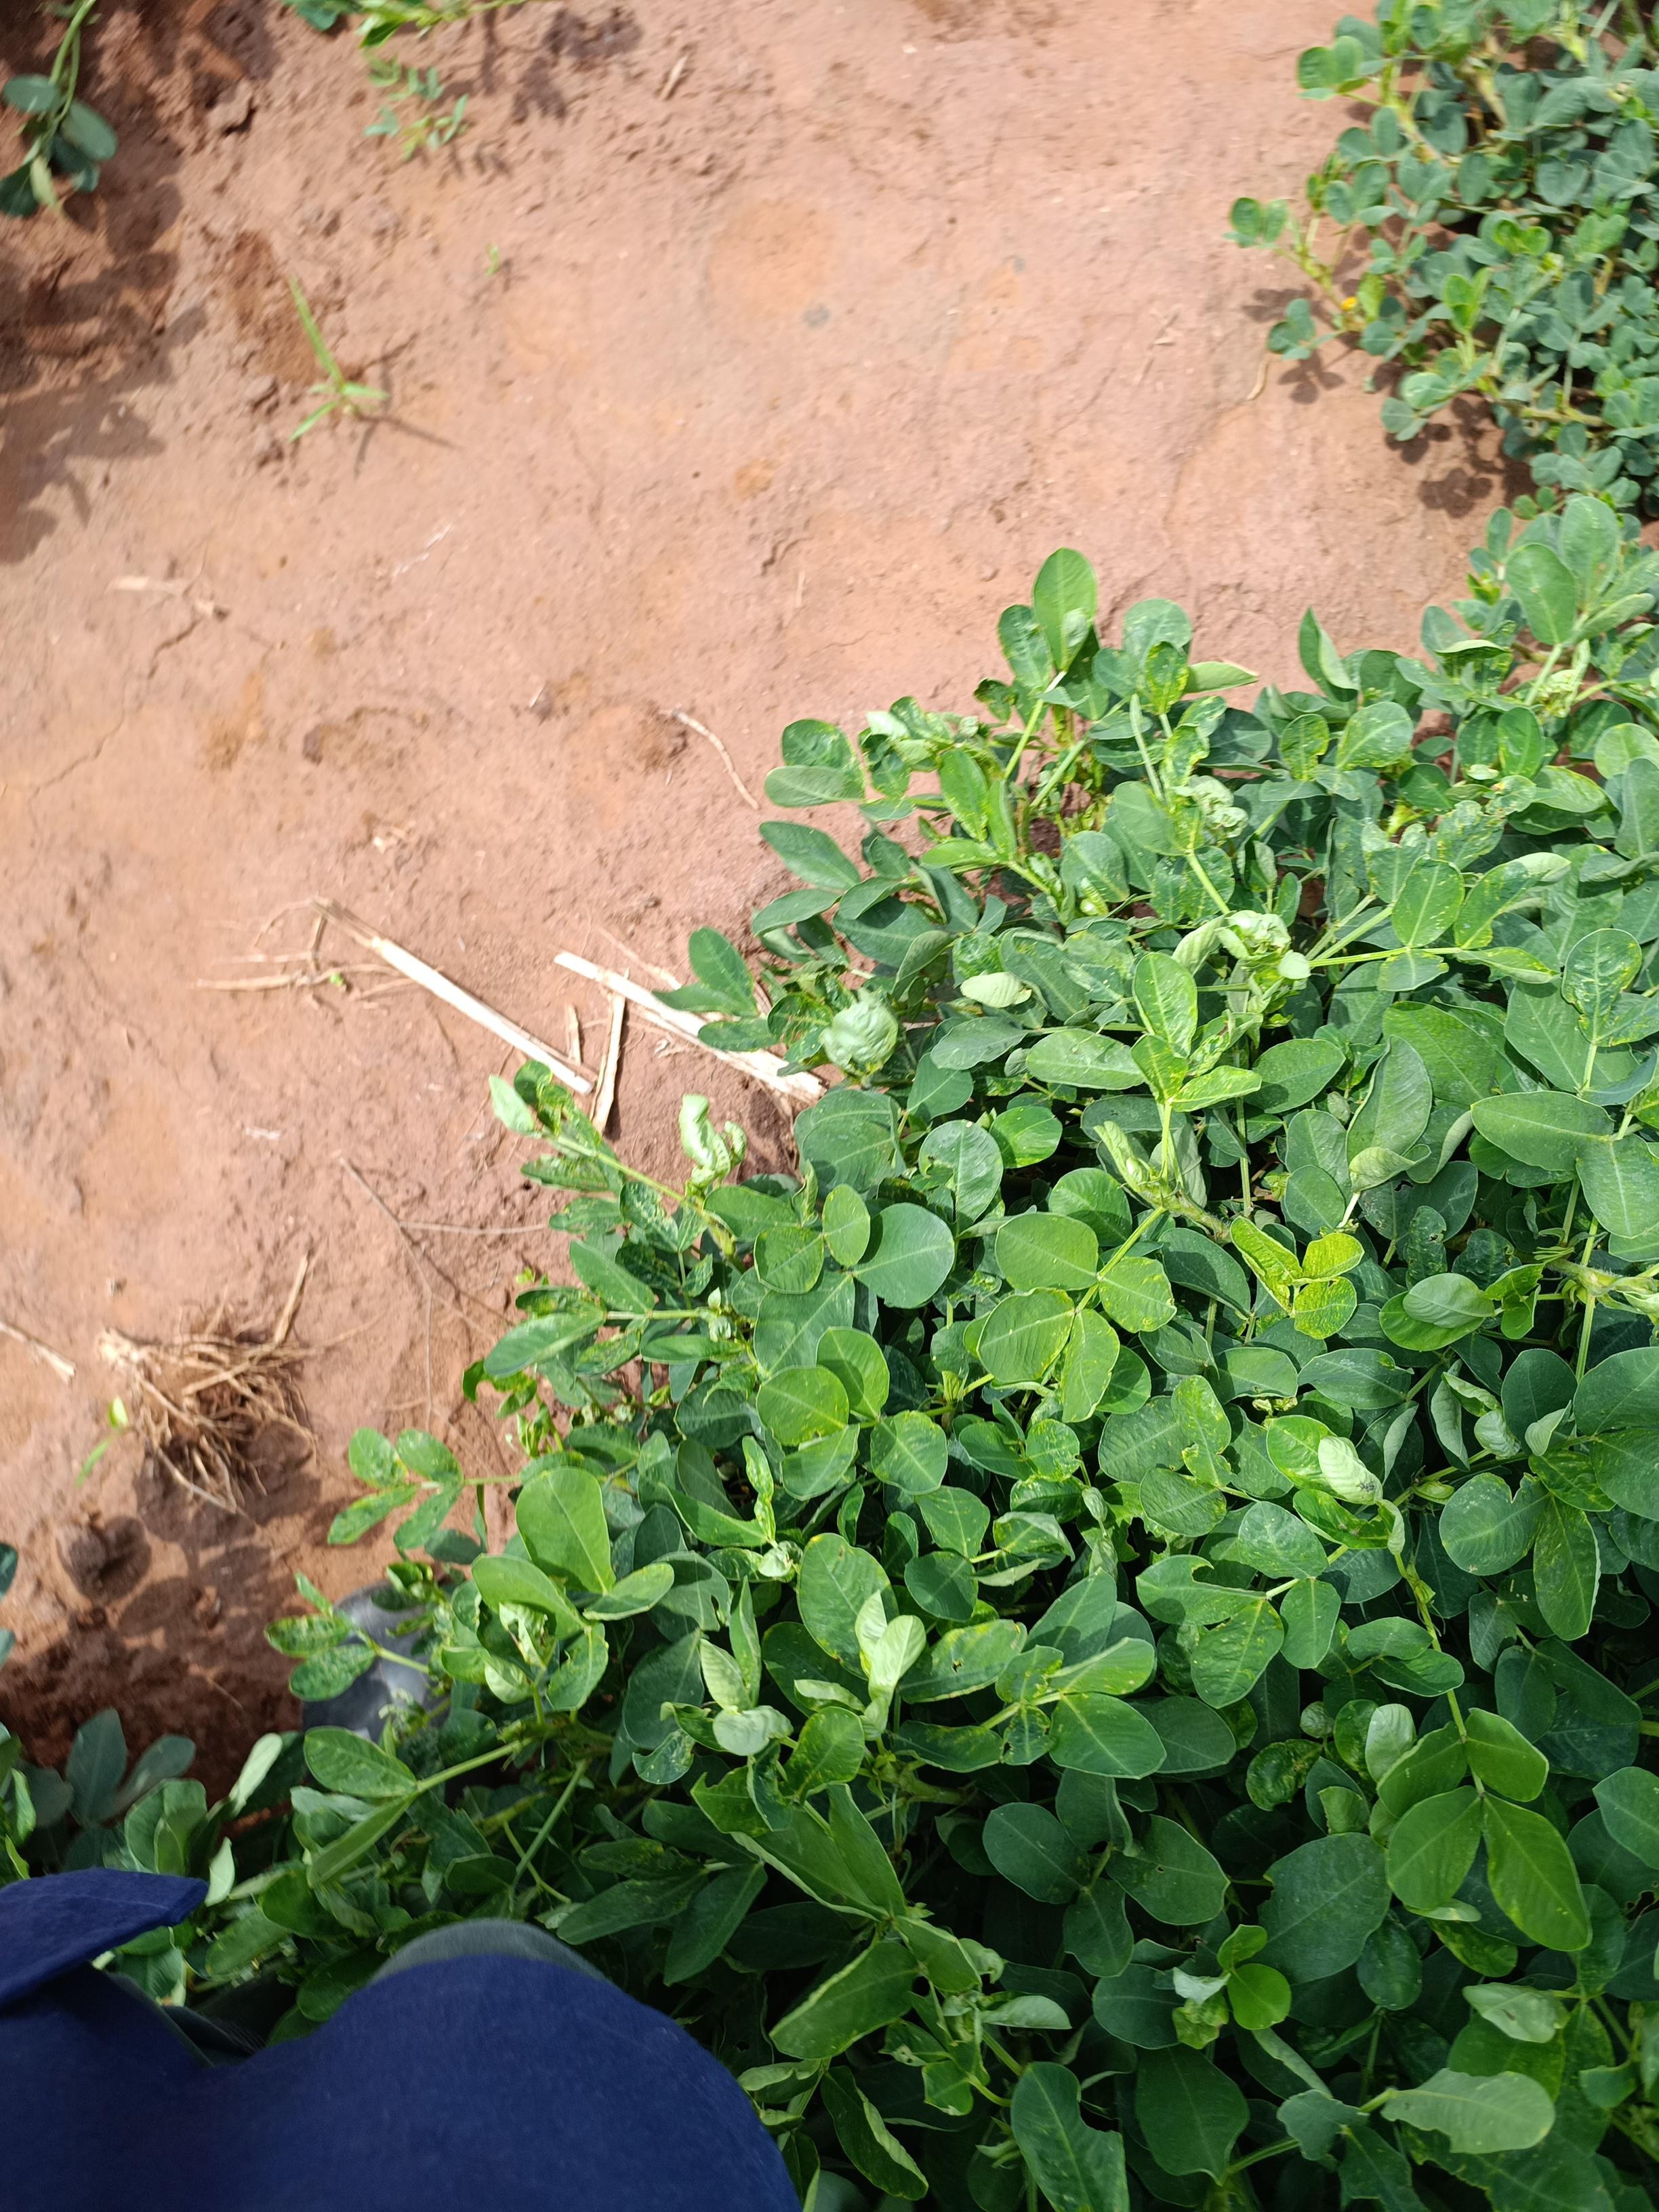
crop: groundnut
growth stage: pegging
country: Kenya
